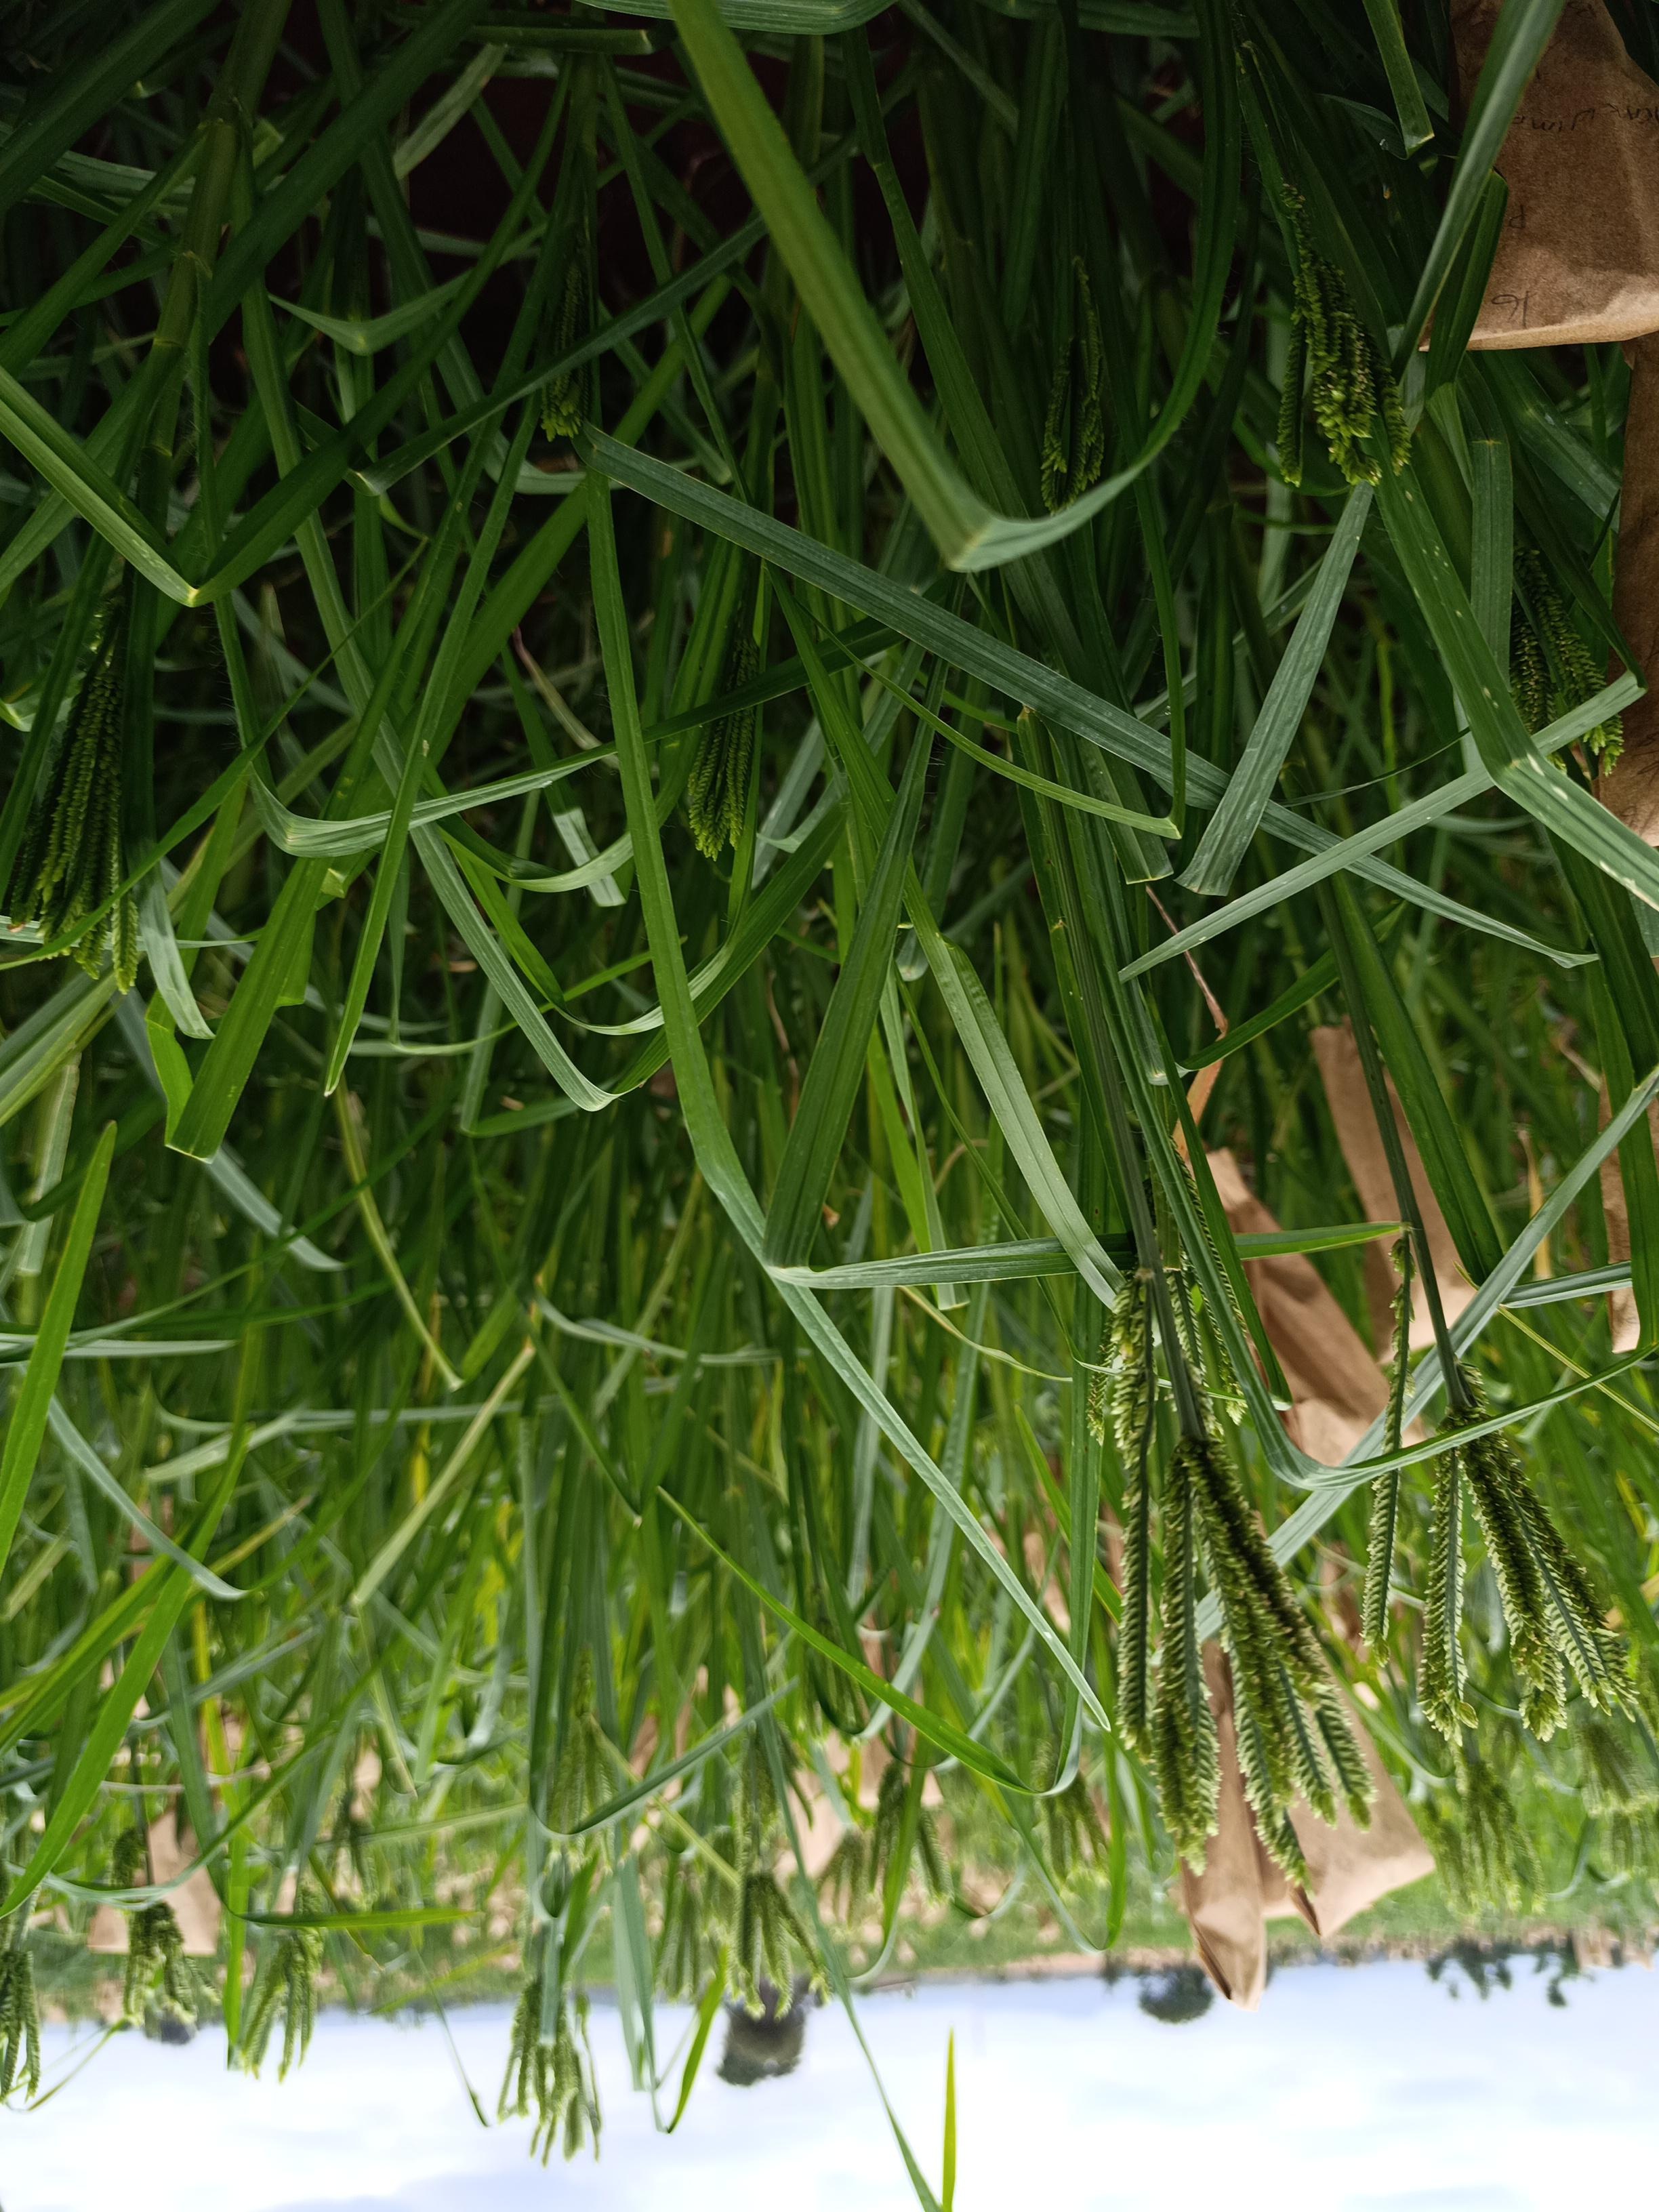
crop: finger millet
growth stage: flowering
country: Kenya
